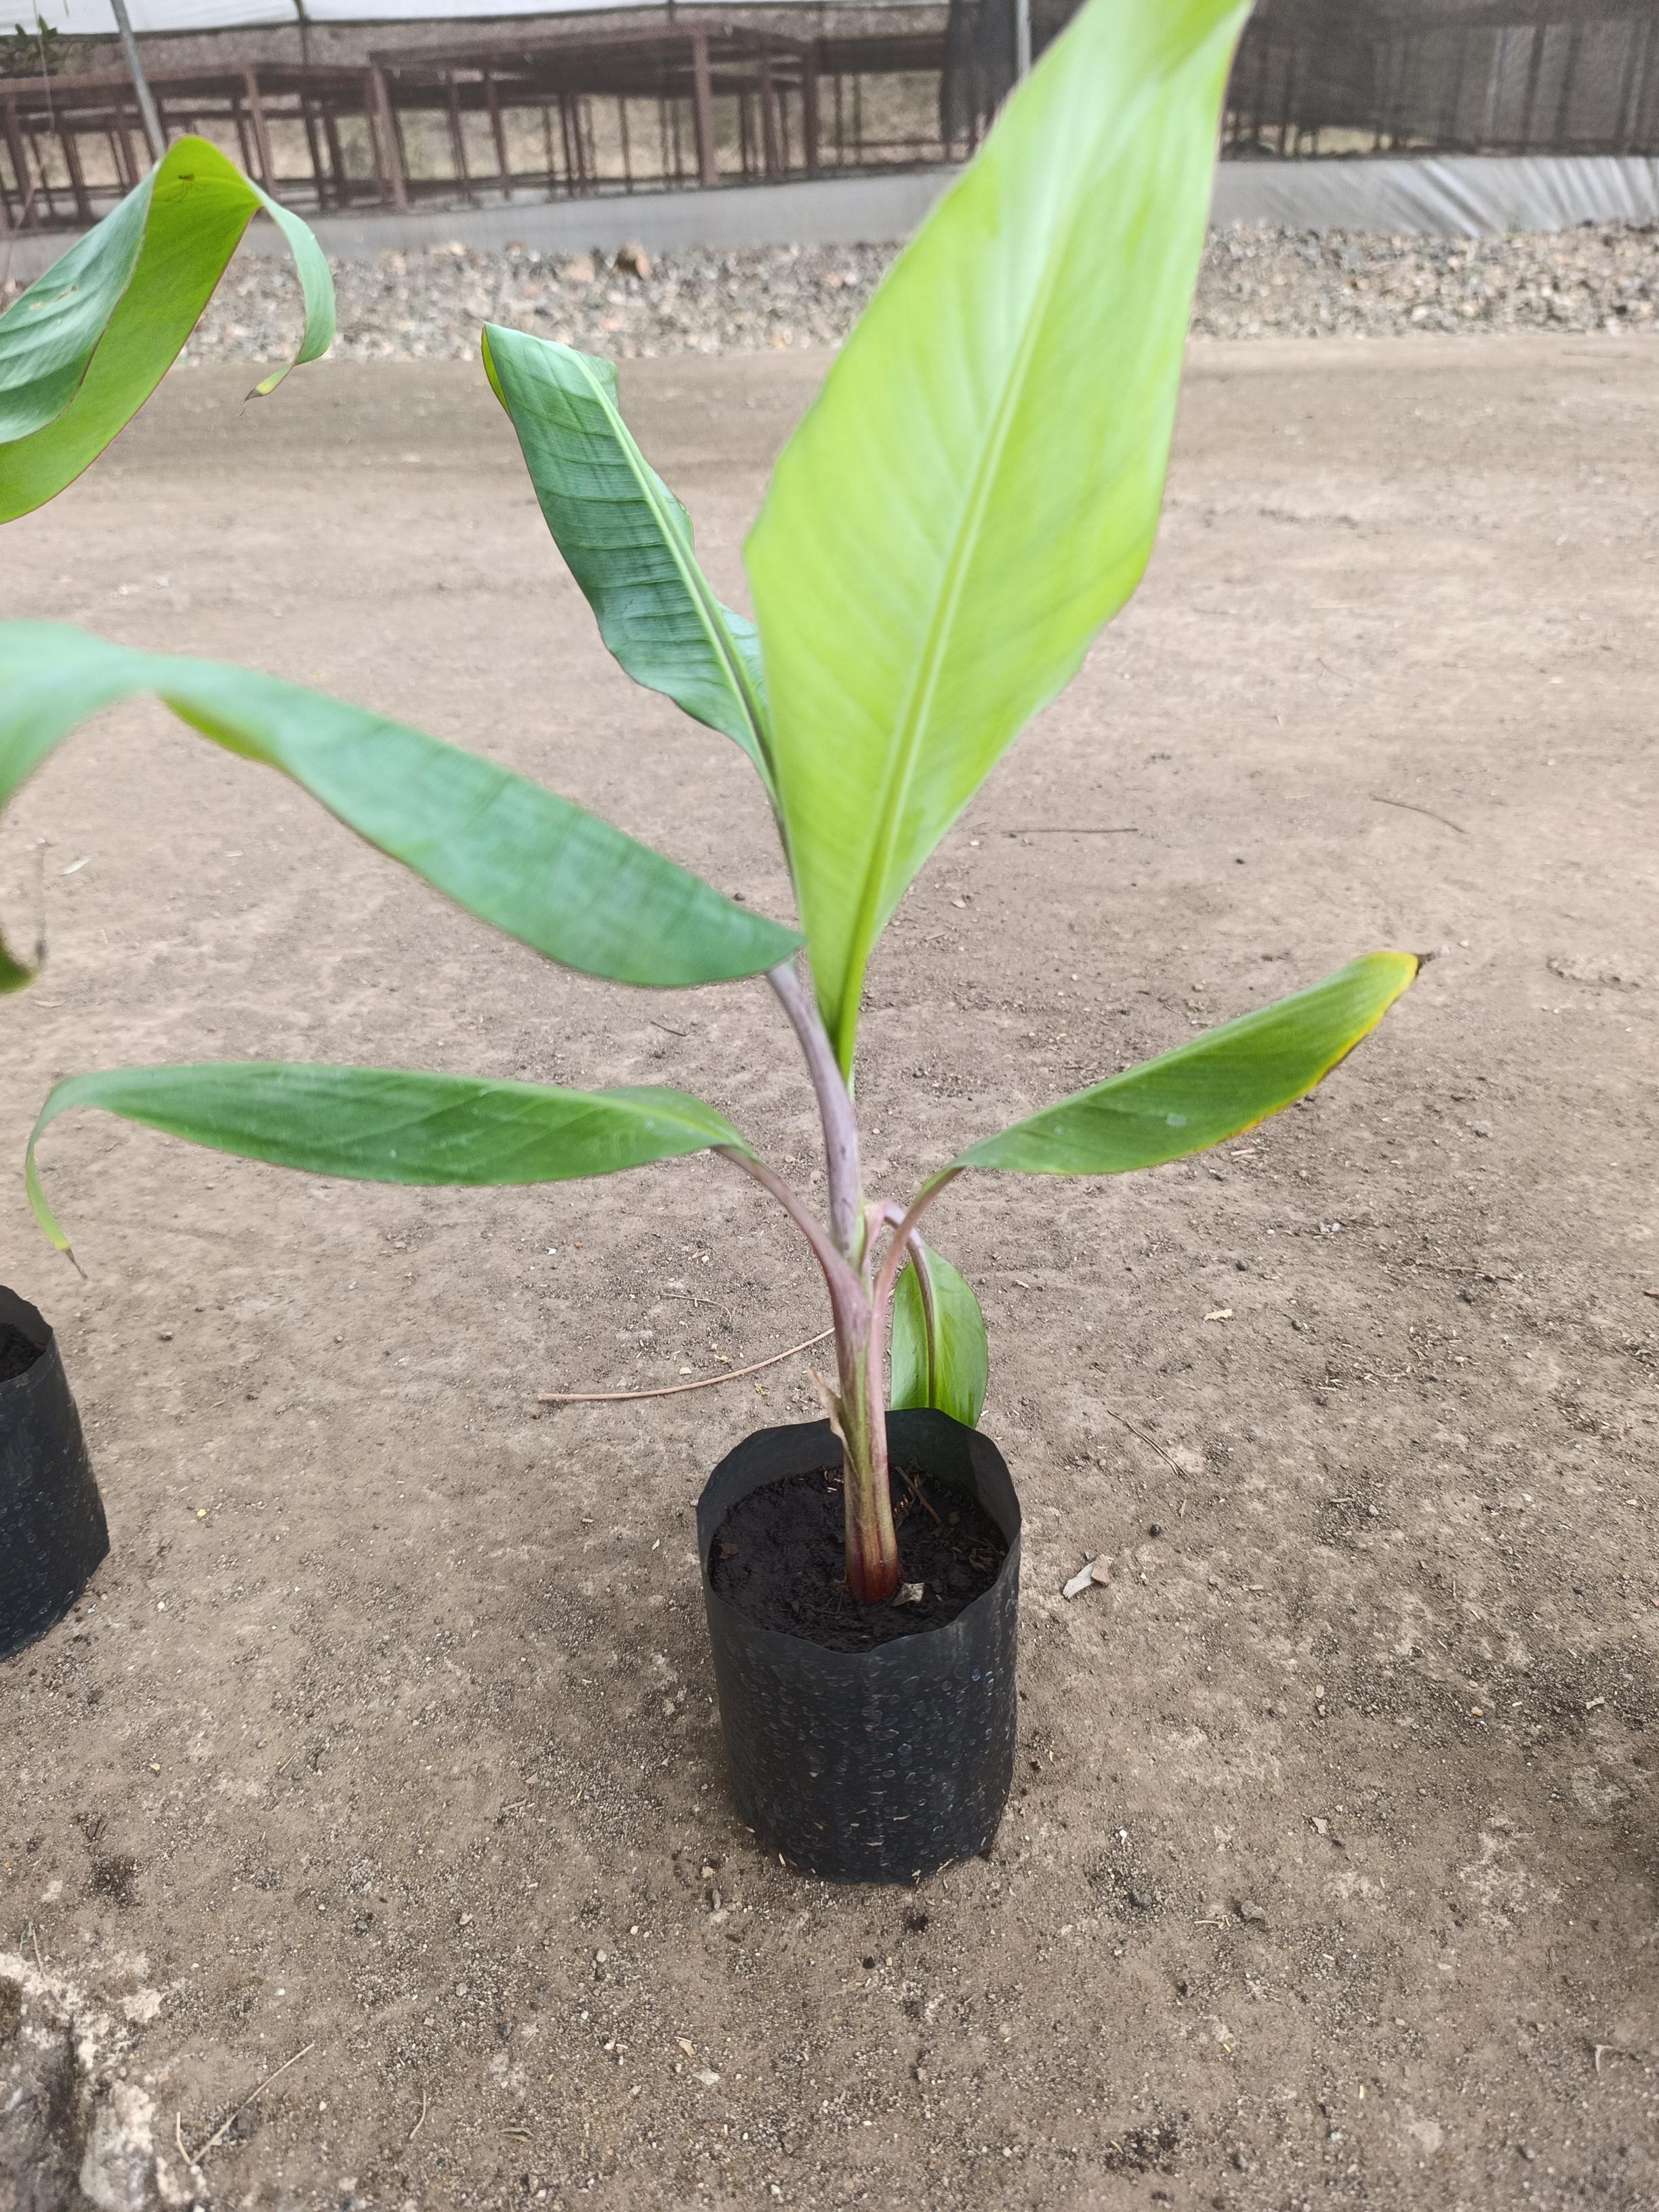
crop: banana
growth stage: vegetative
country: Tanzania
